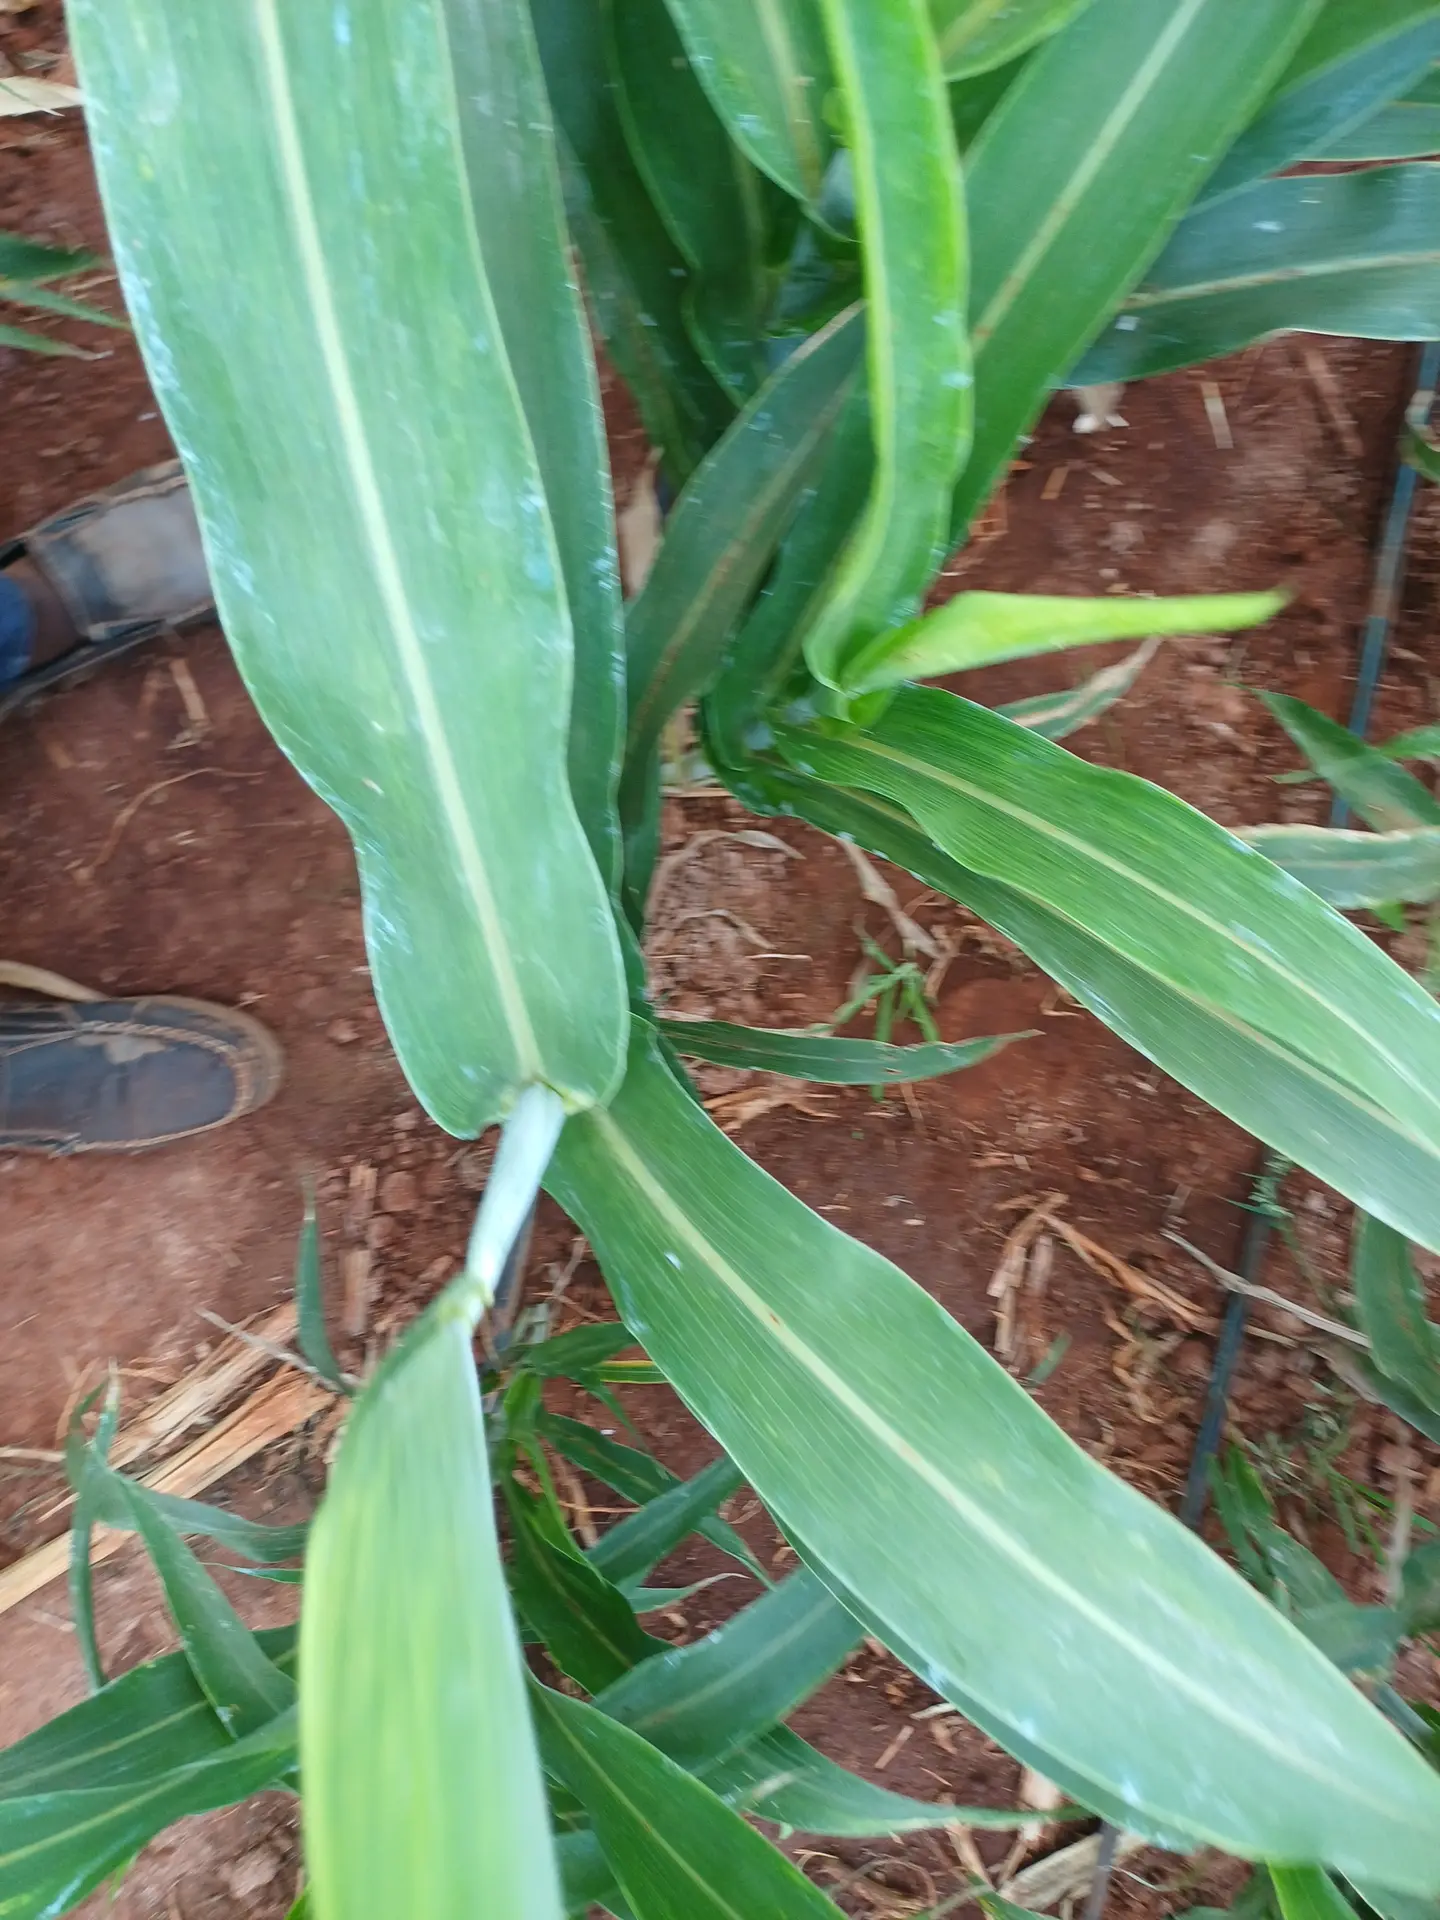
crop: sorghum
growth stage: heading tuber
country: Kenya
